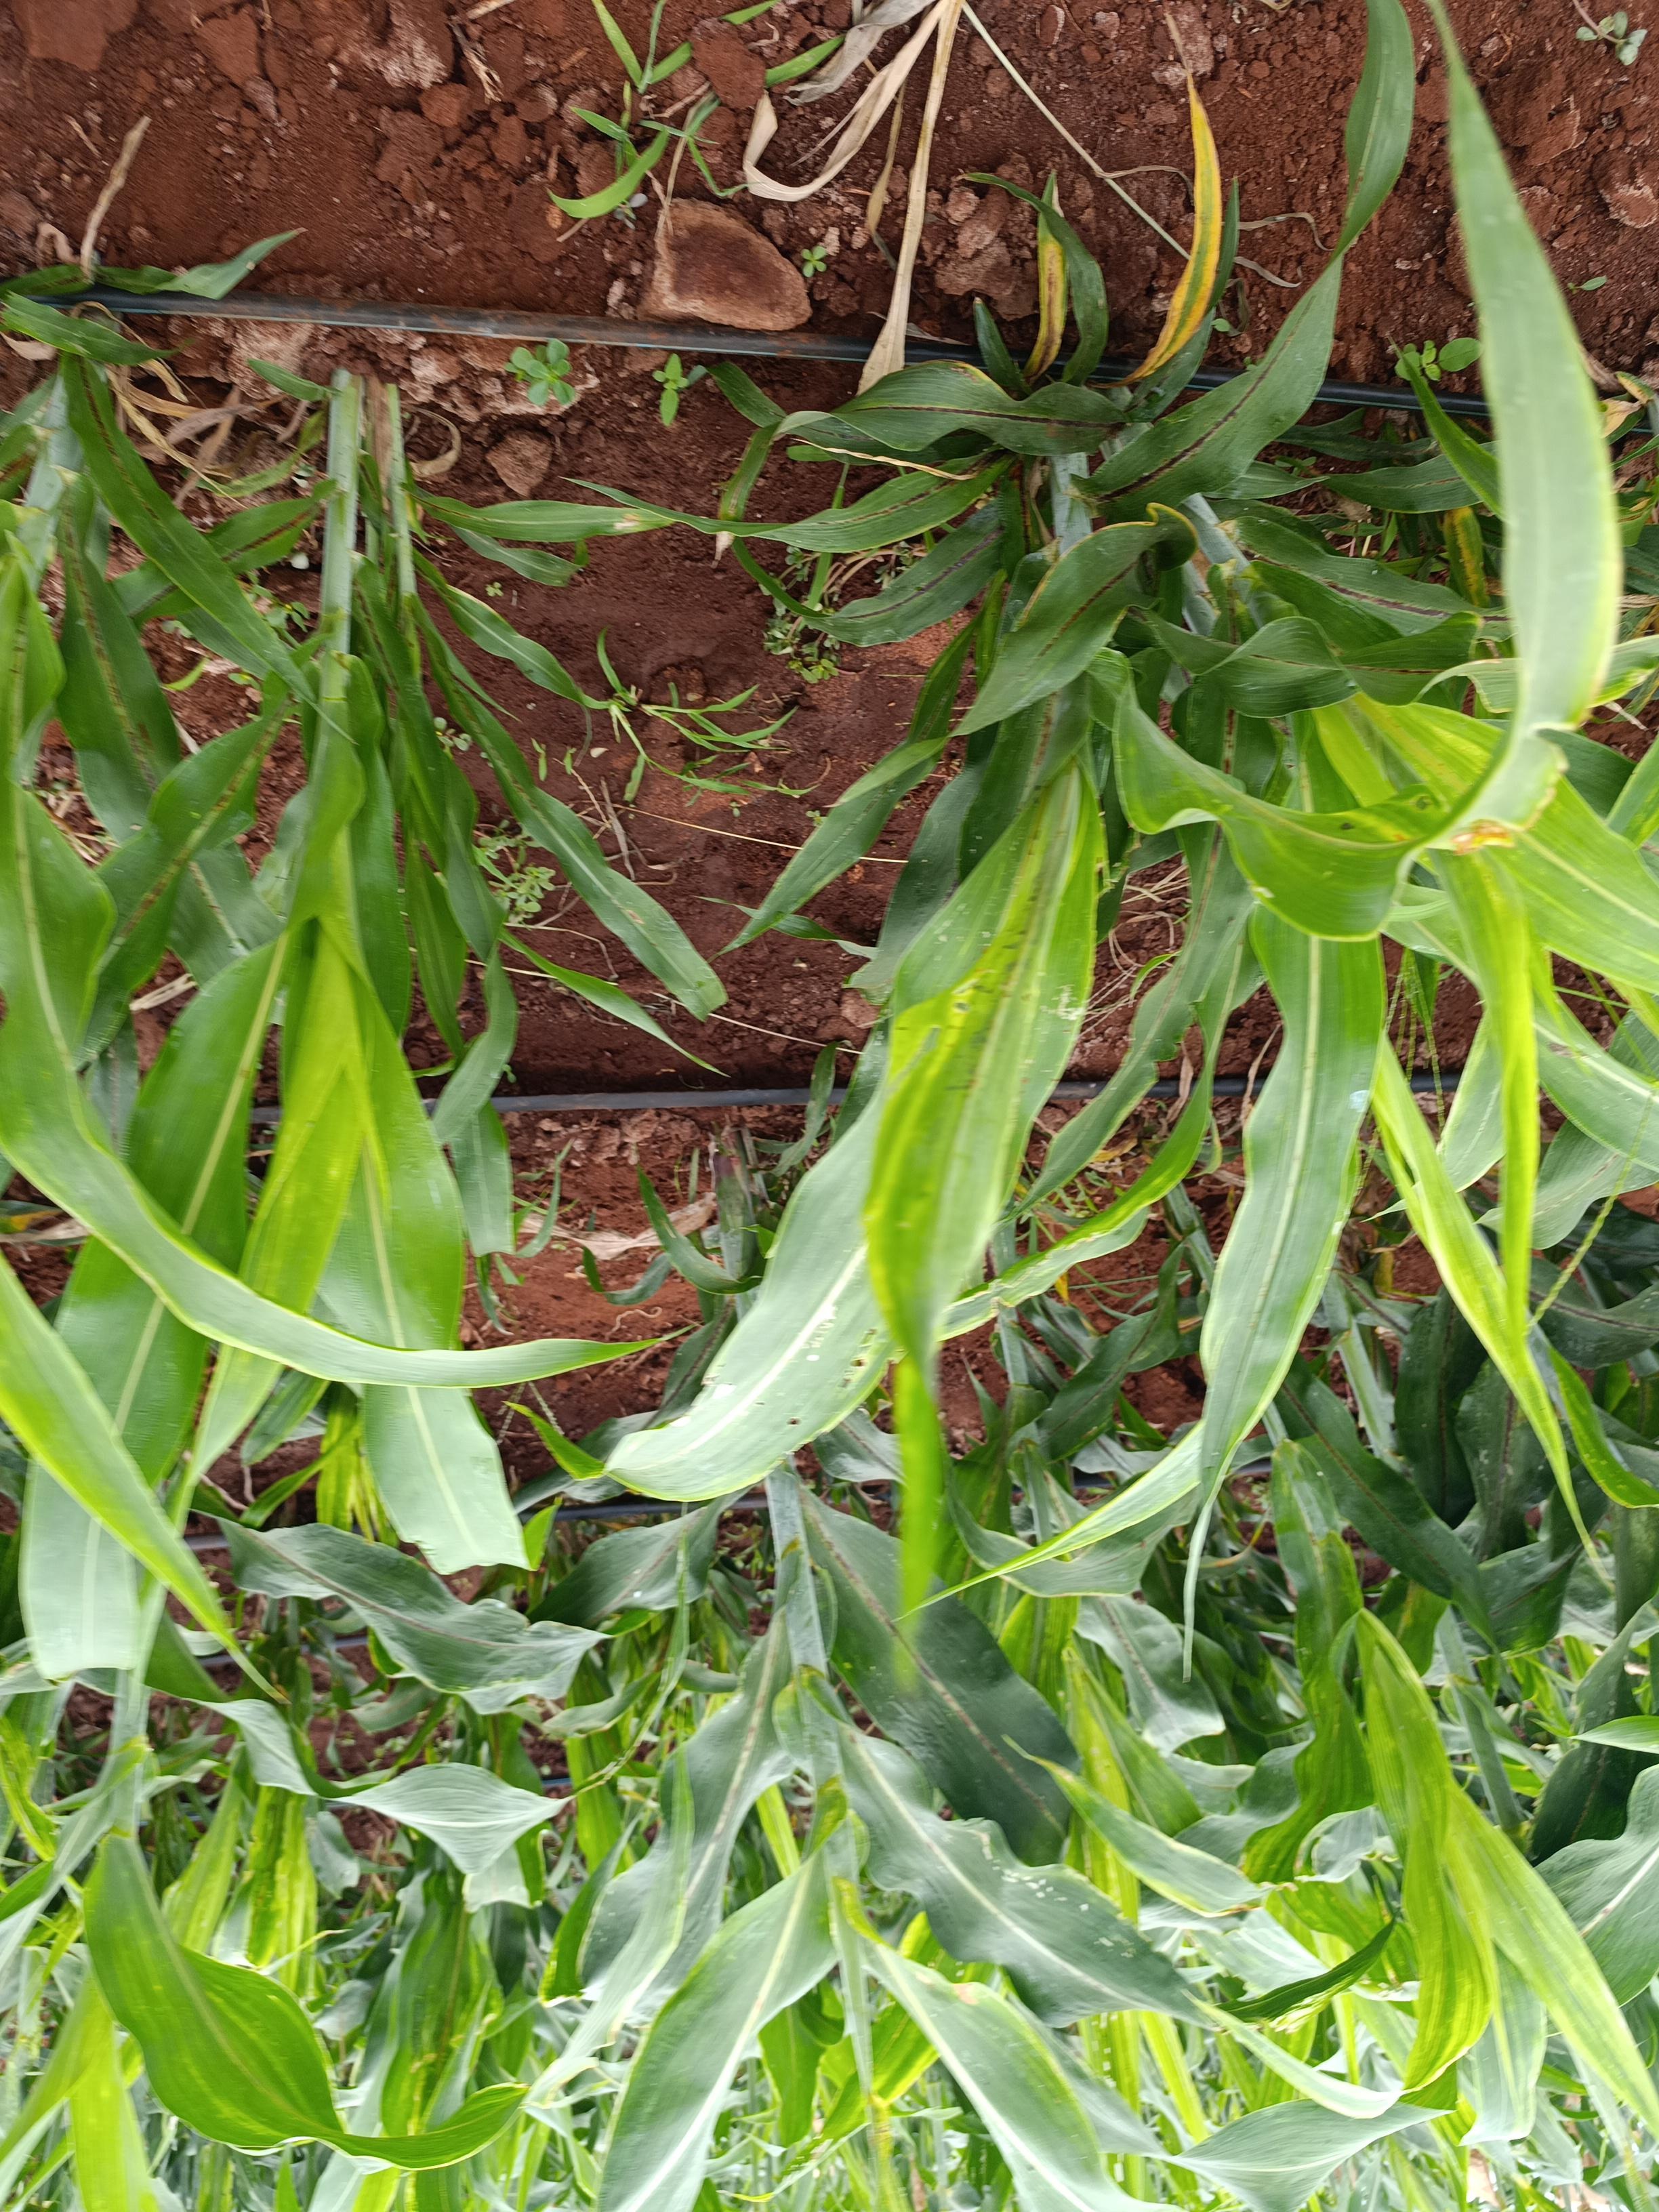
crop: sorghum
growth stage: vegetative
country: Kenya
